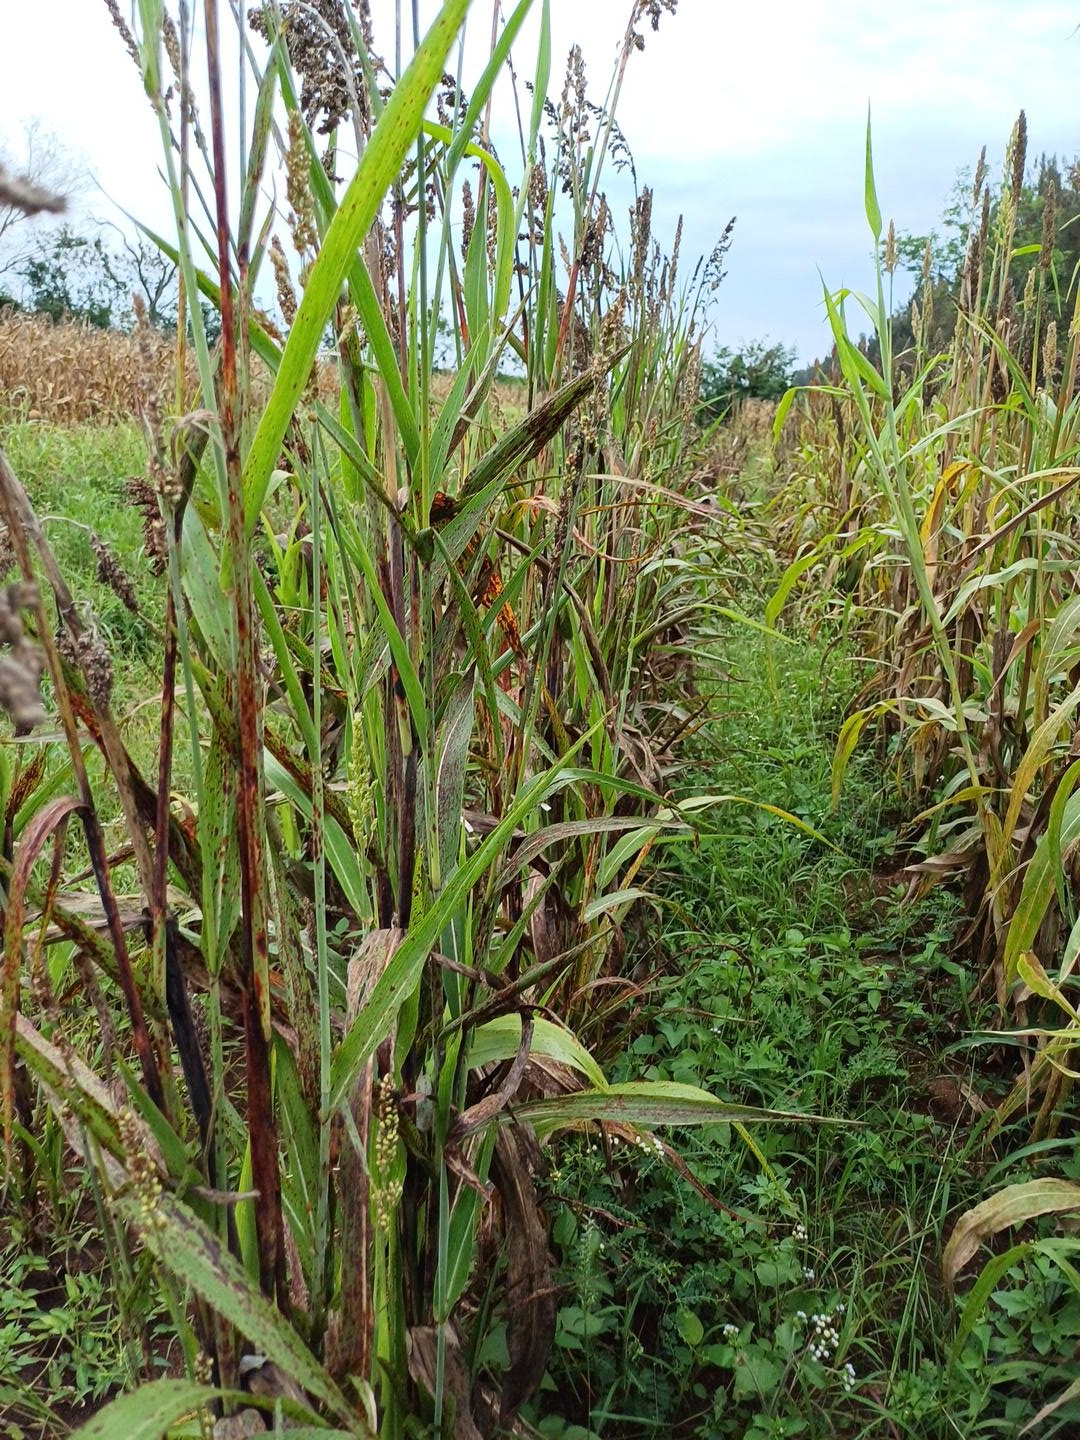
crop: sorghum
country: Kenya
